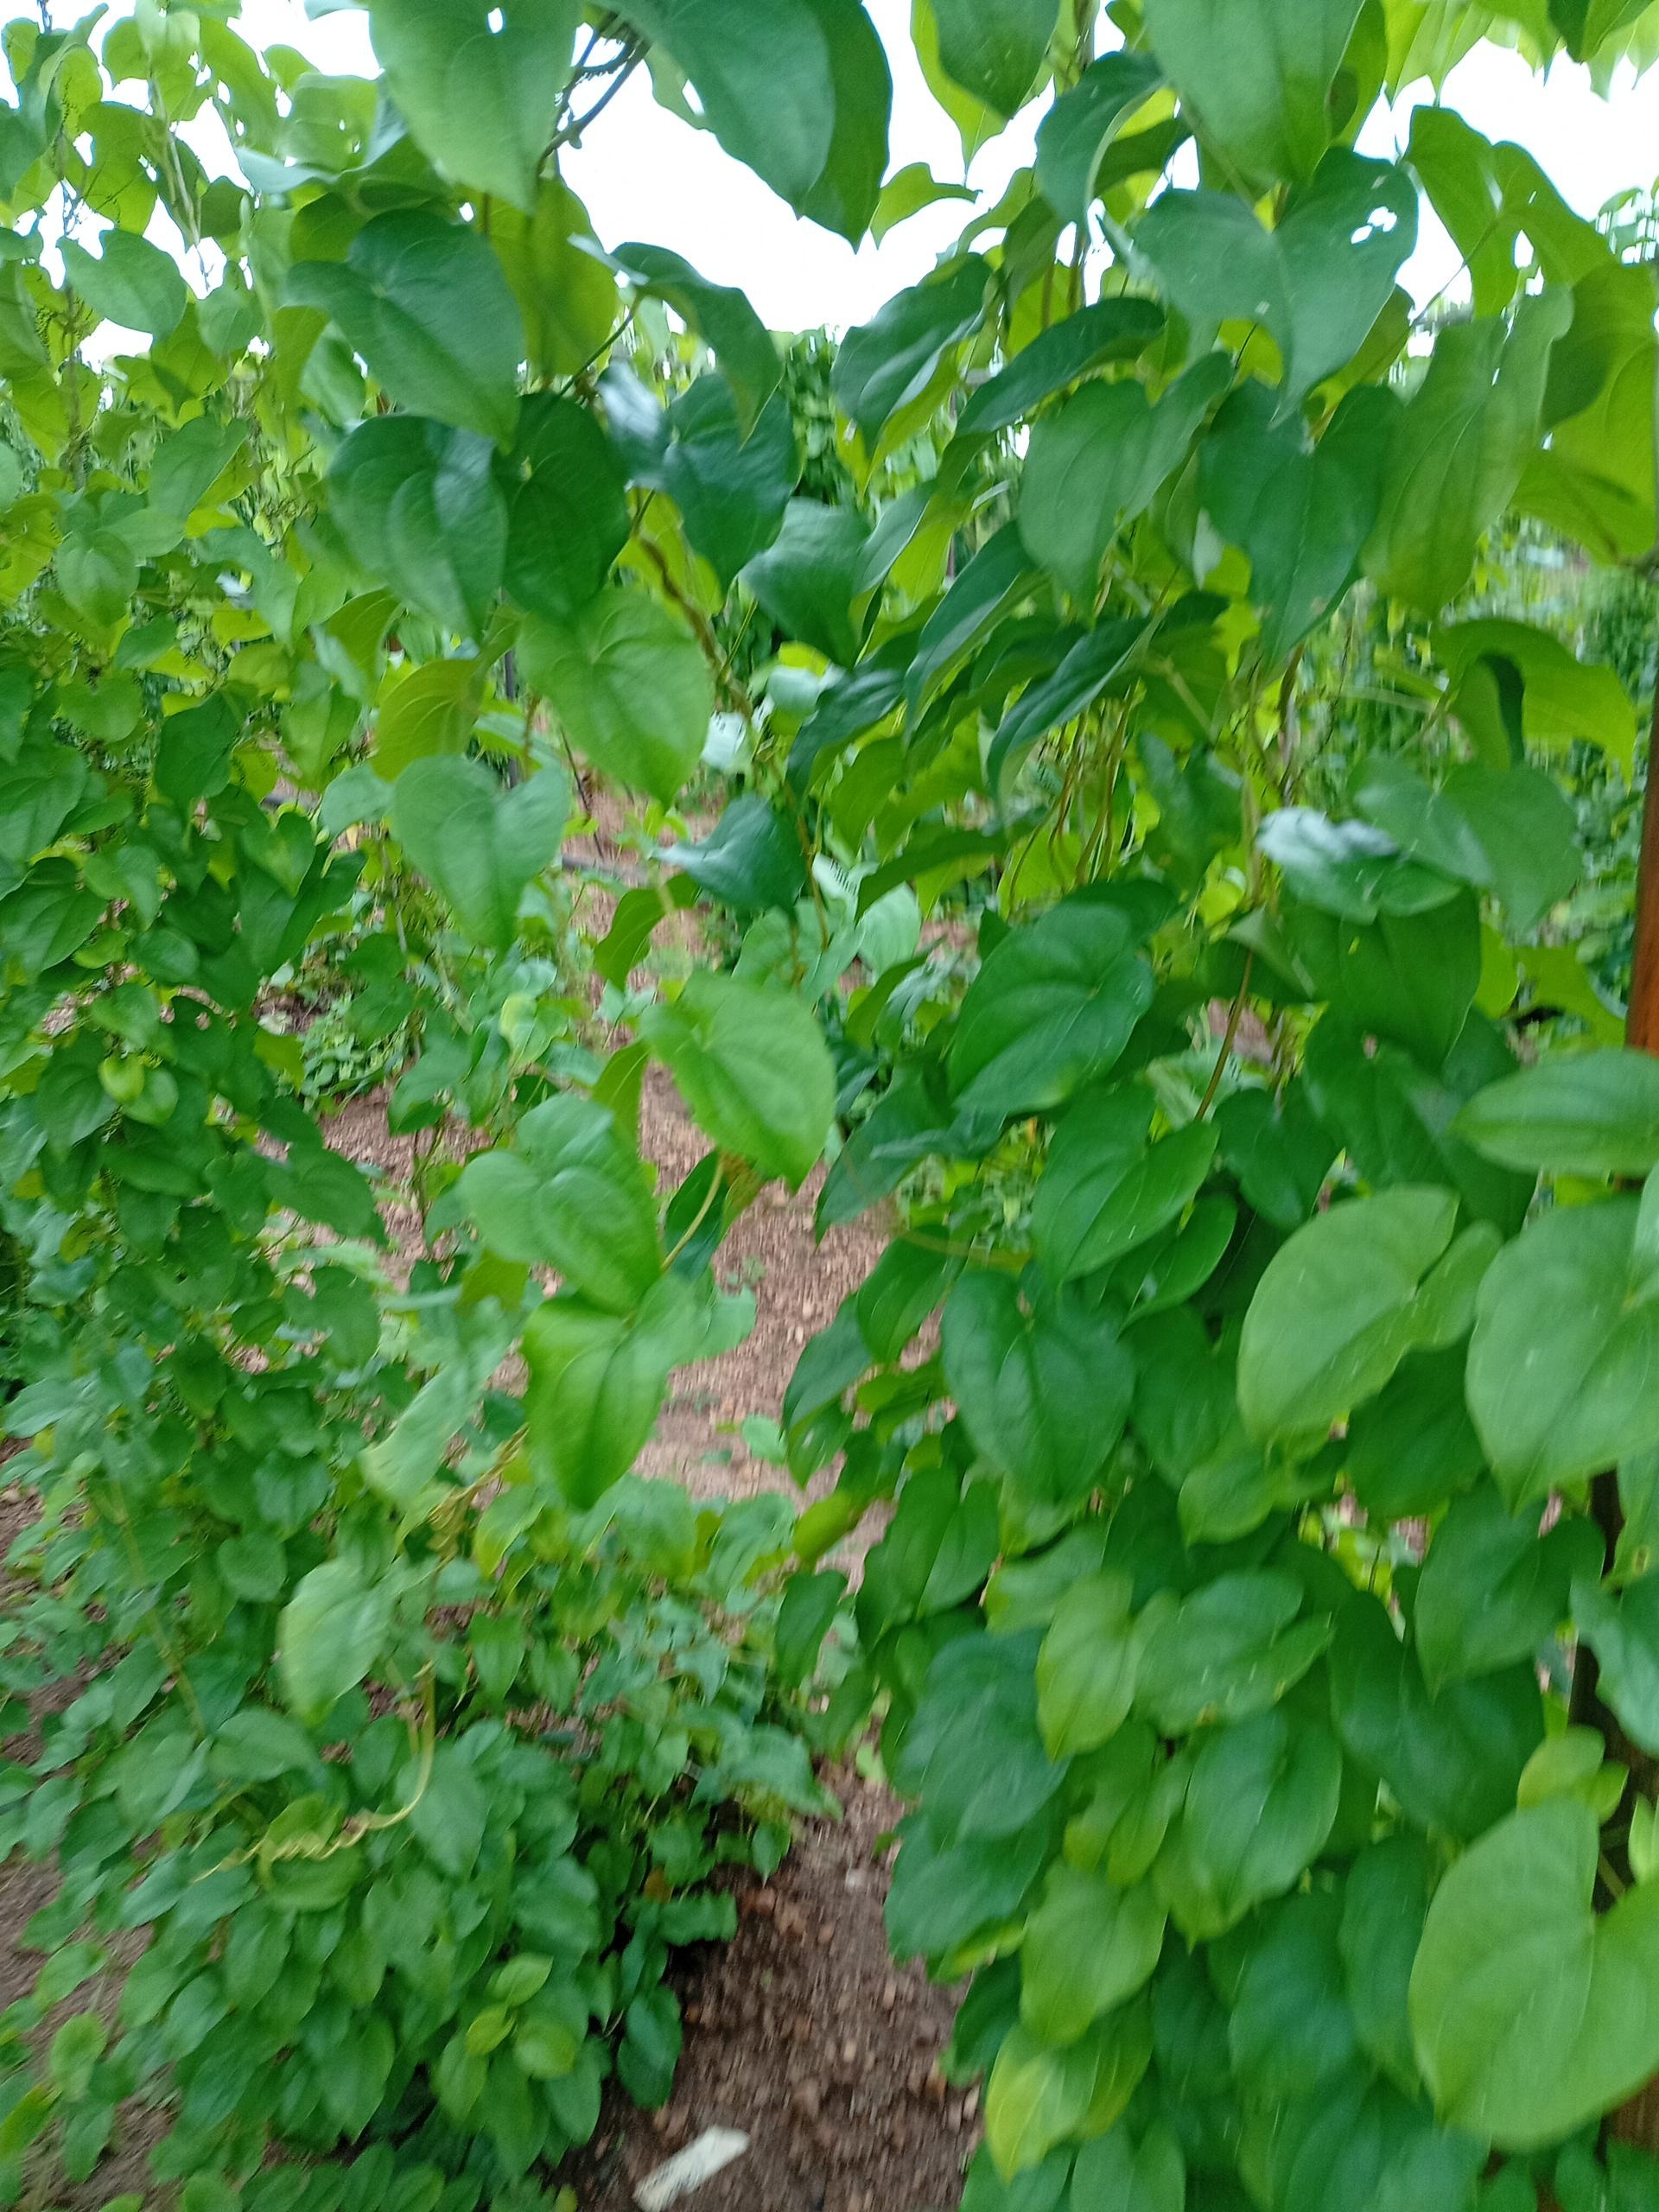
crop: yam
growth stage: vegetative
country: Nigeria
